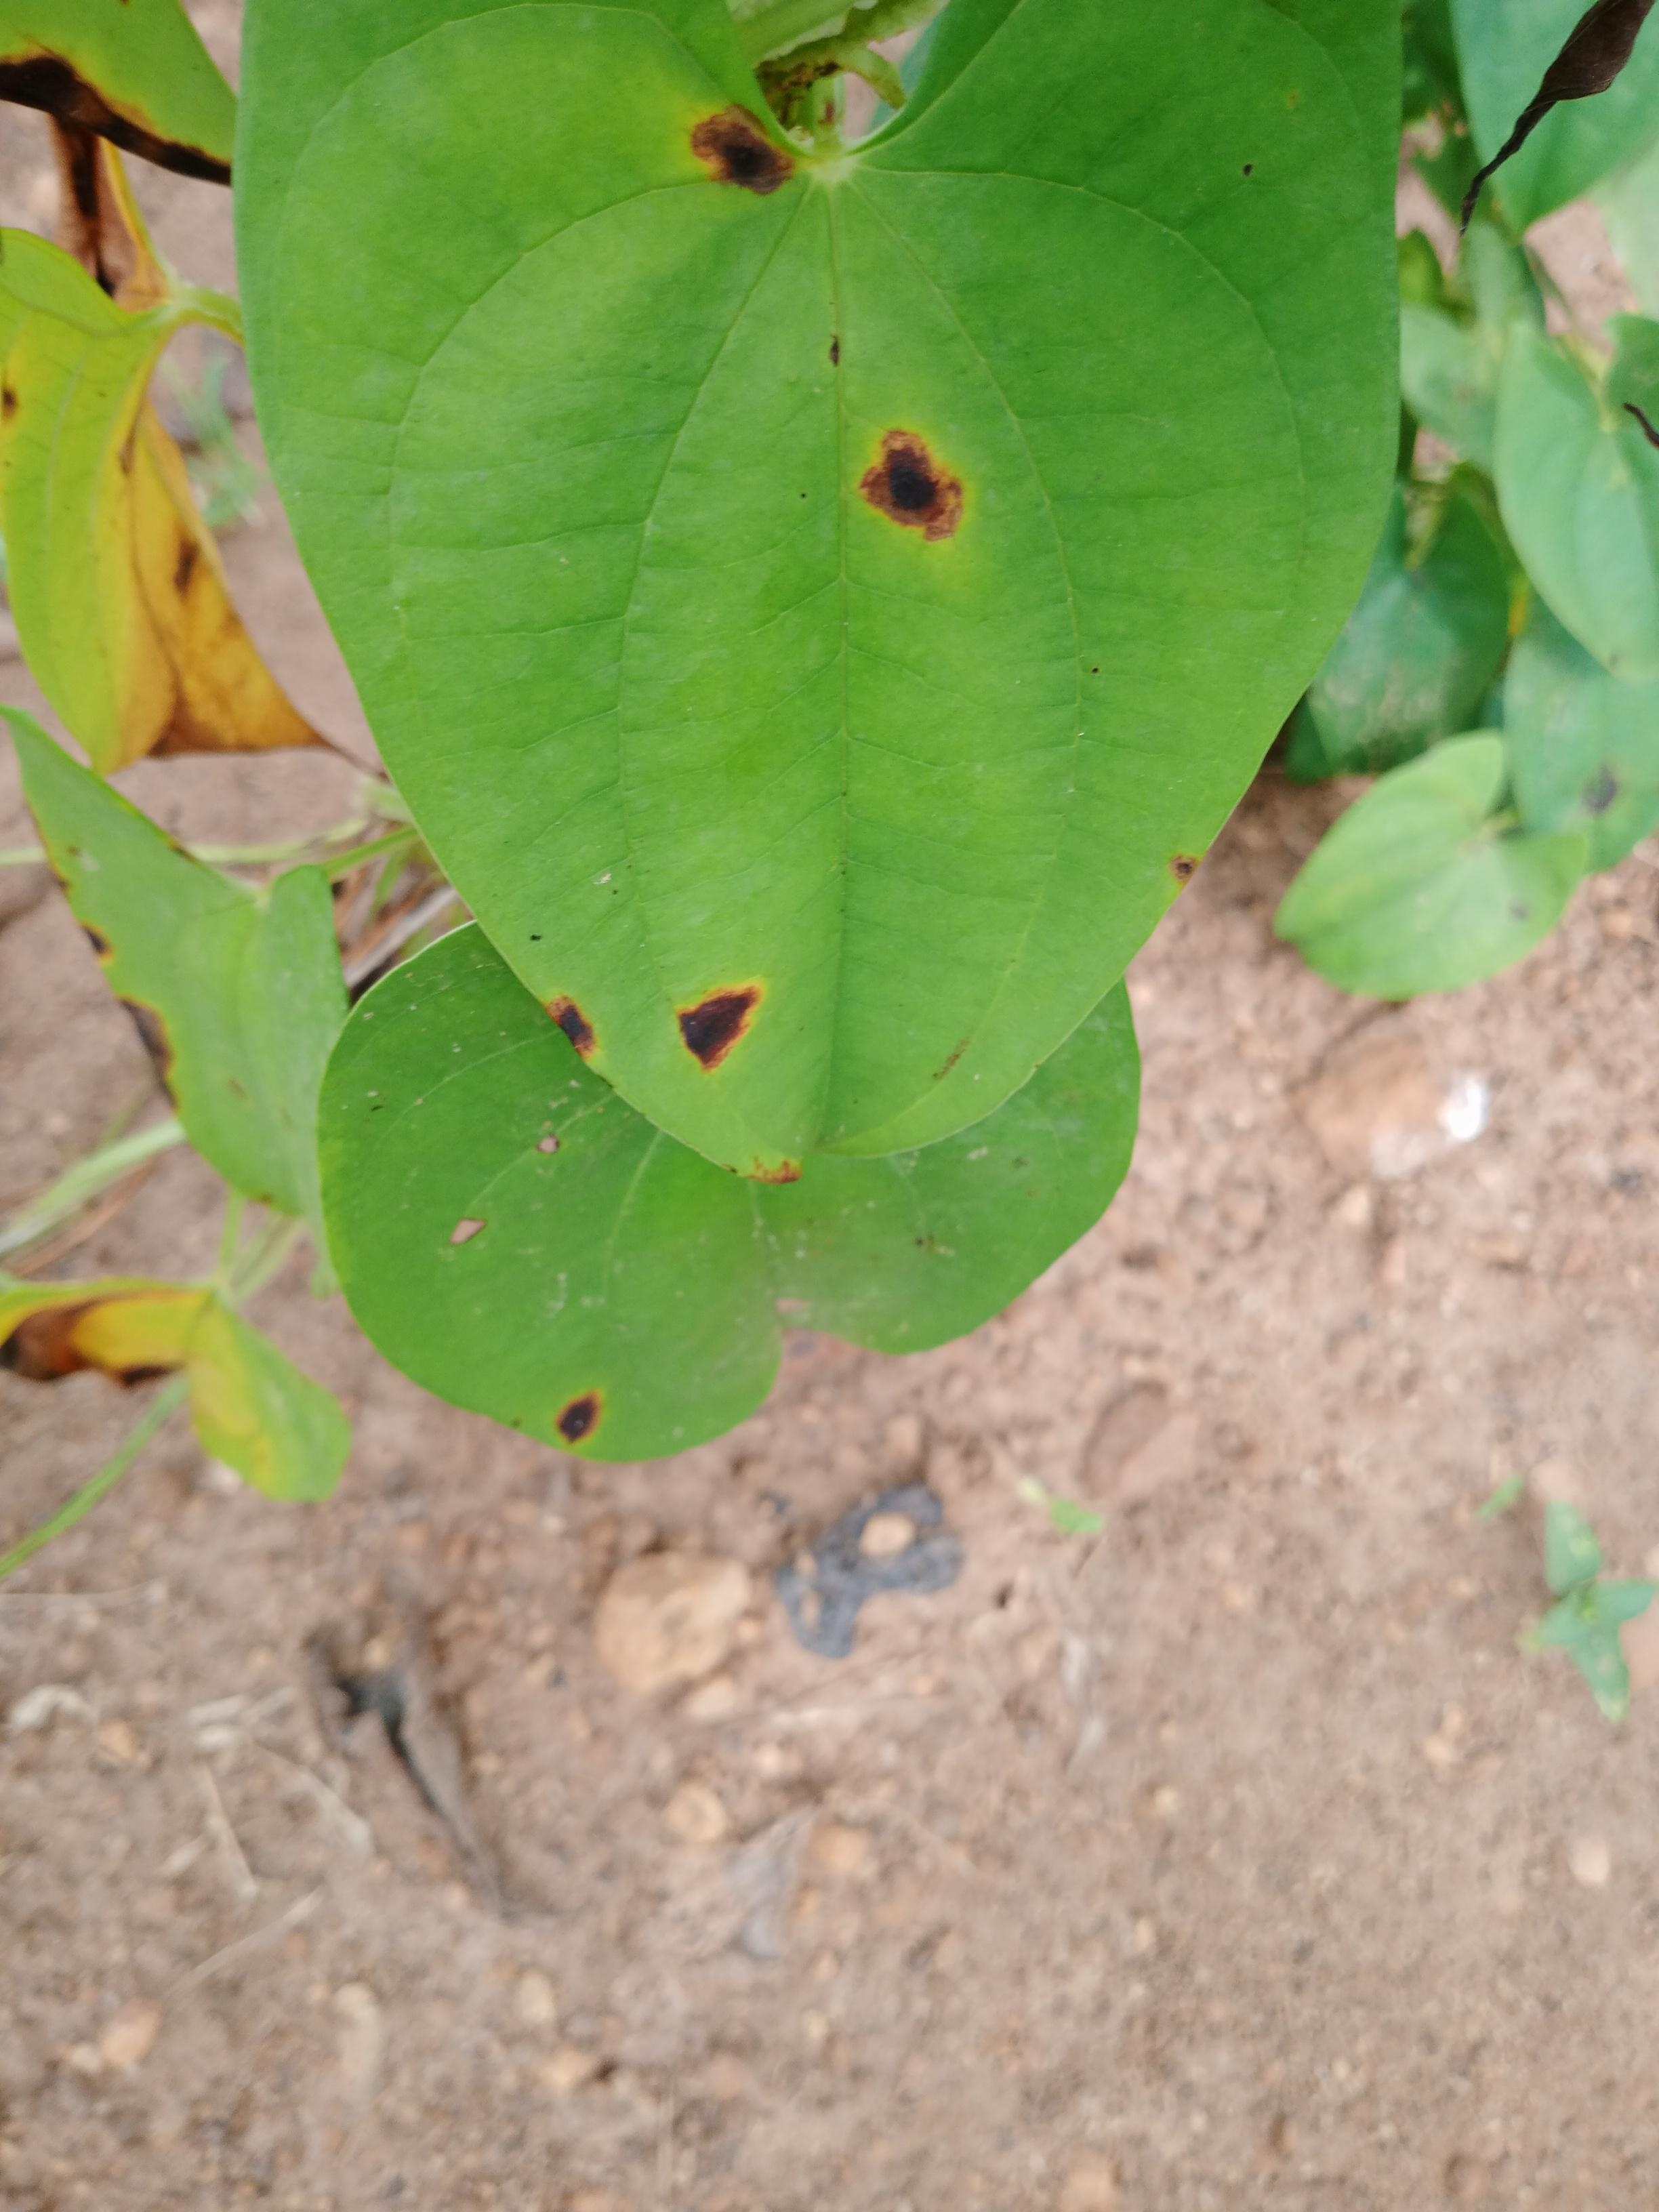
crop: yam
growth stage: vegetative
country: Nigeria
